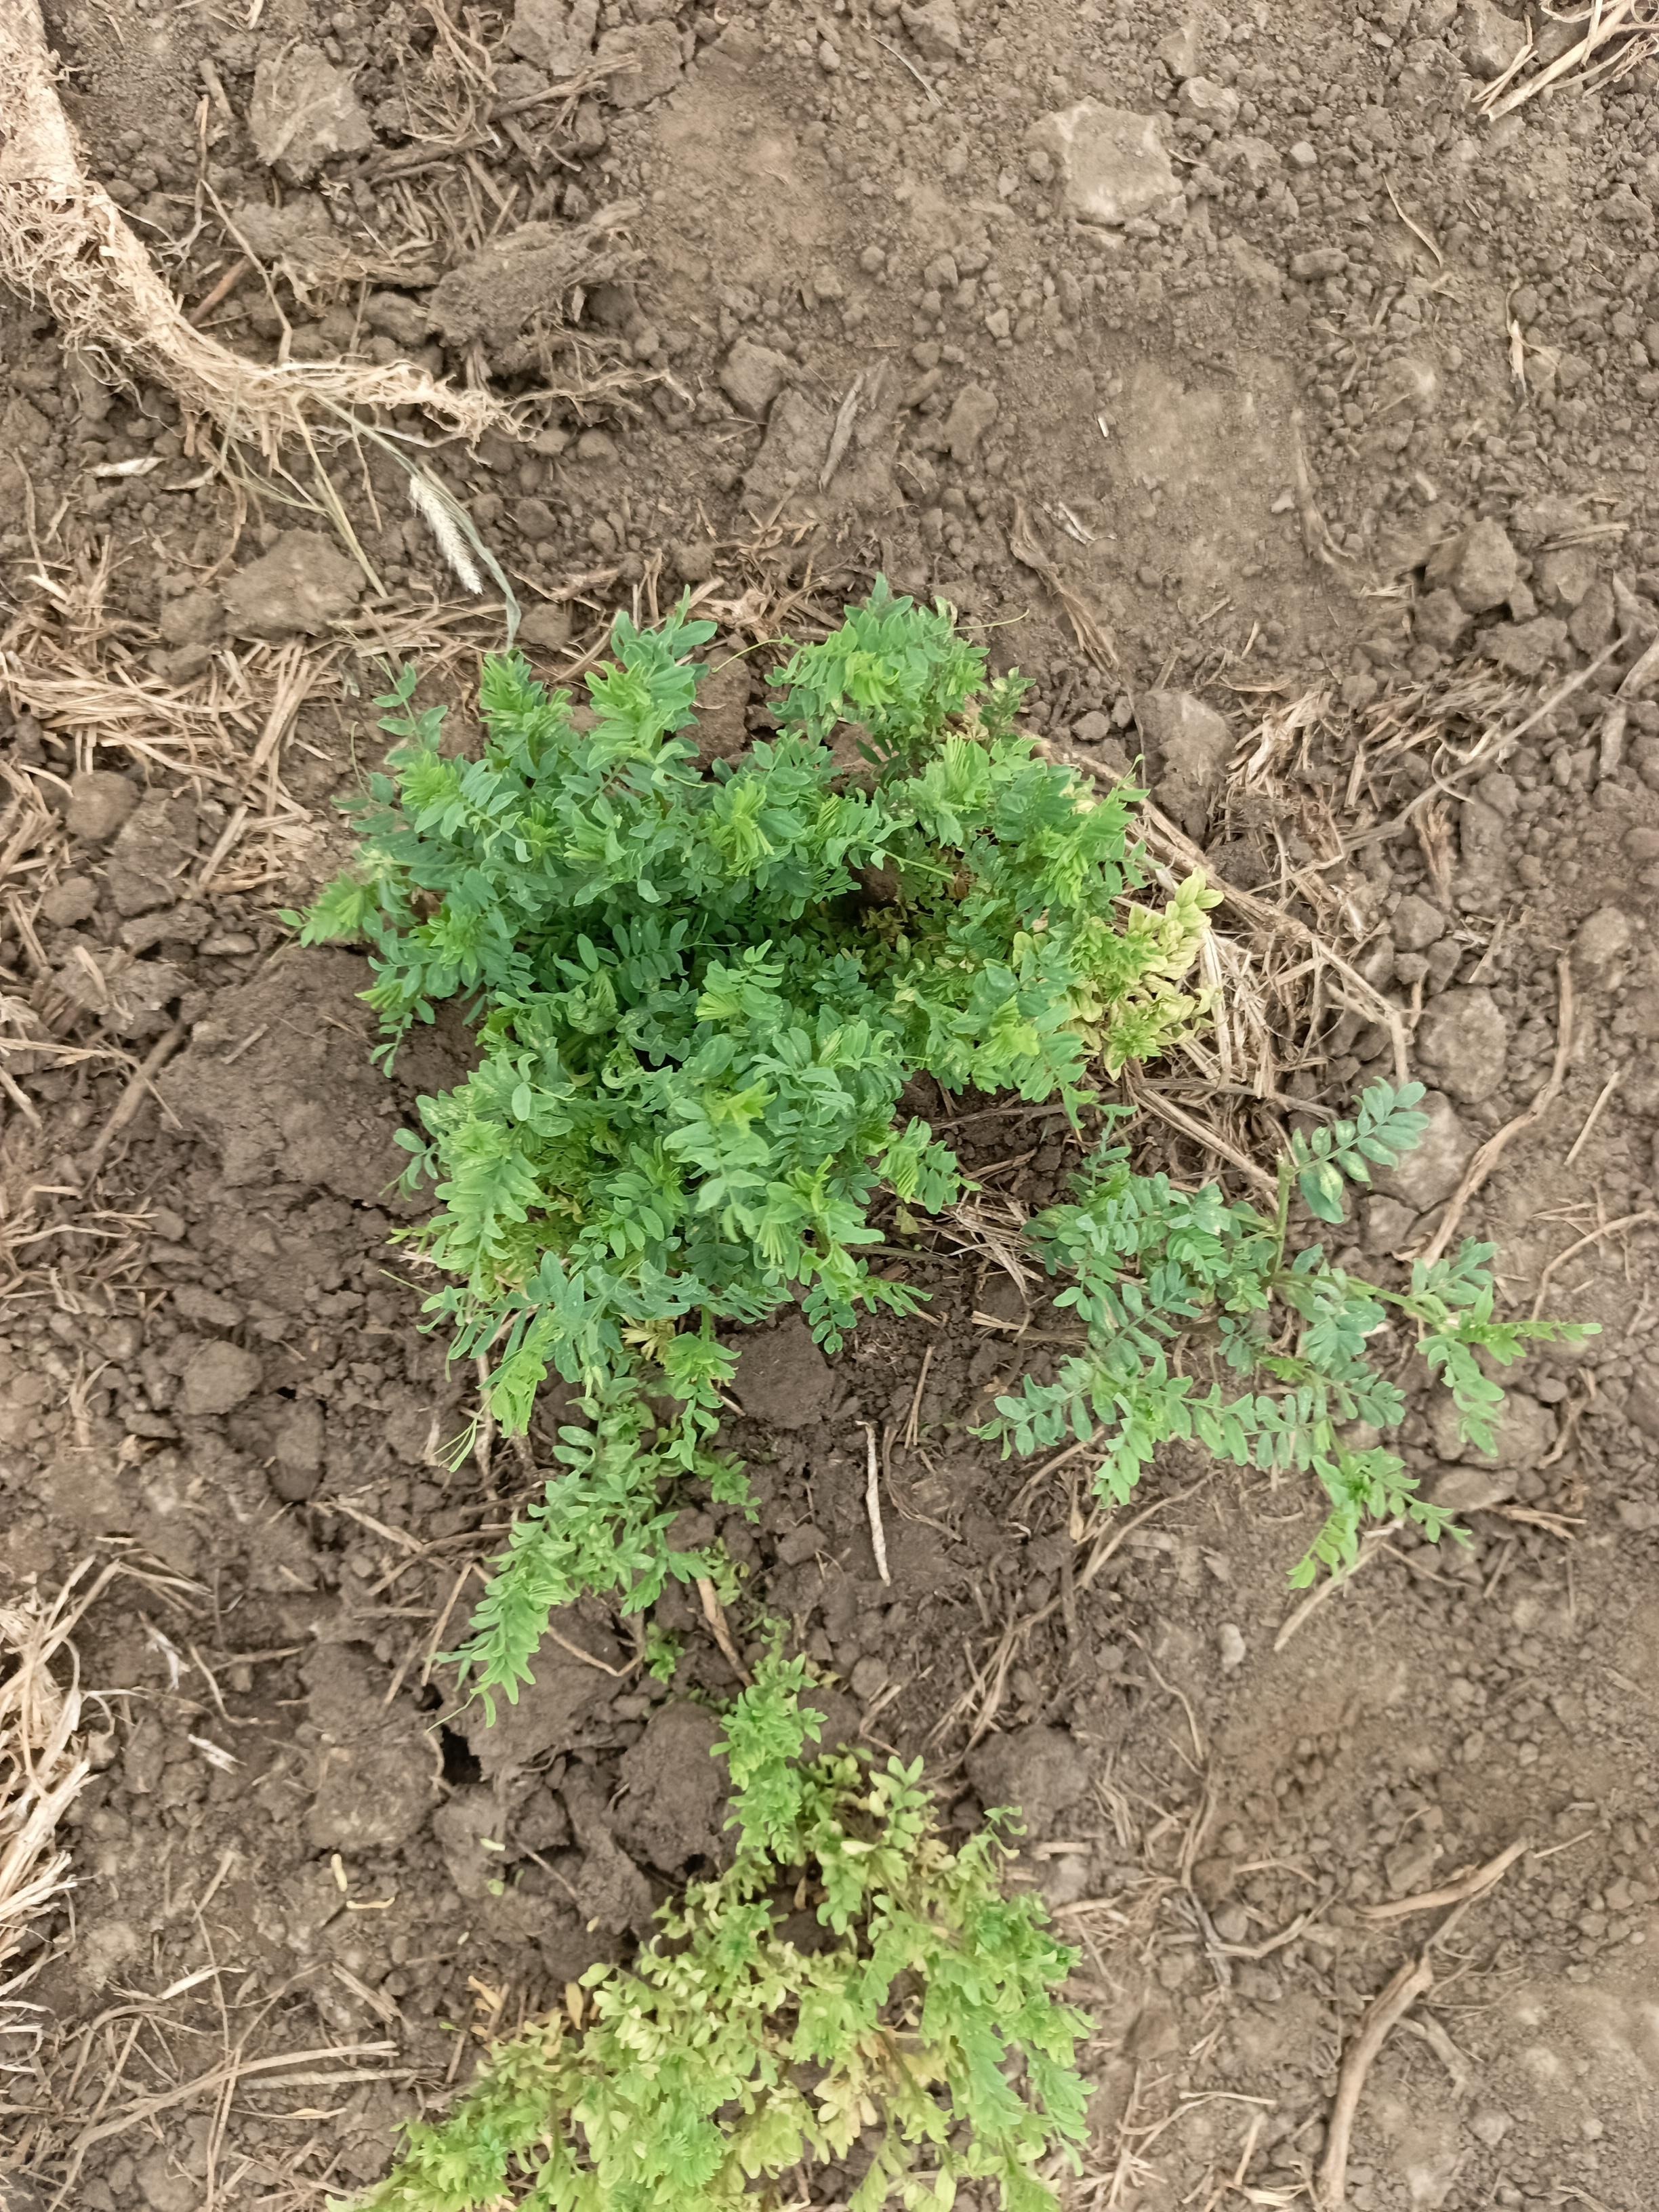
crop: lentil
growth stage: vegetative
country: Tanzania
